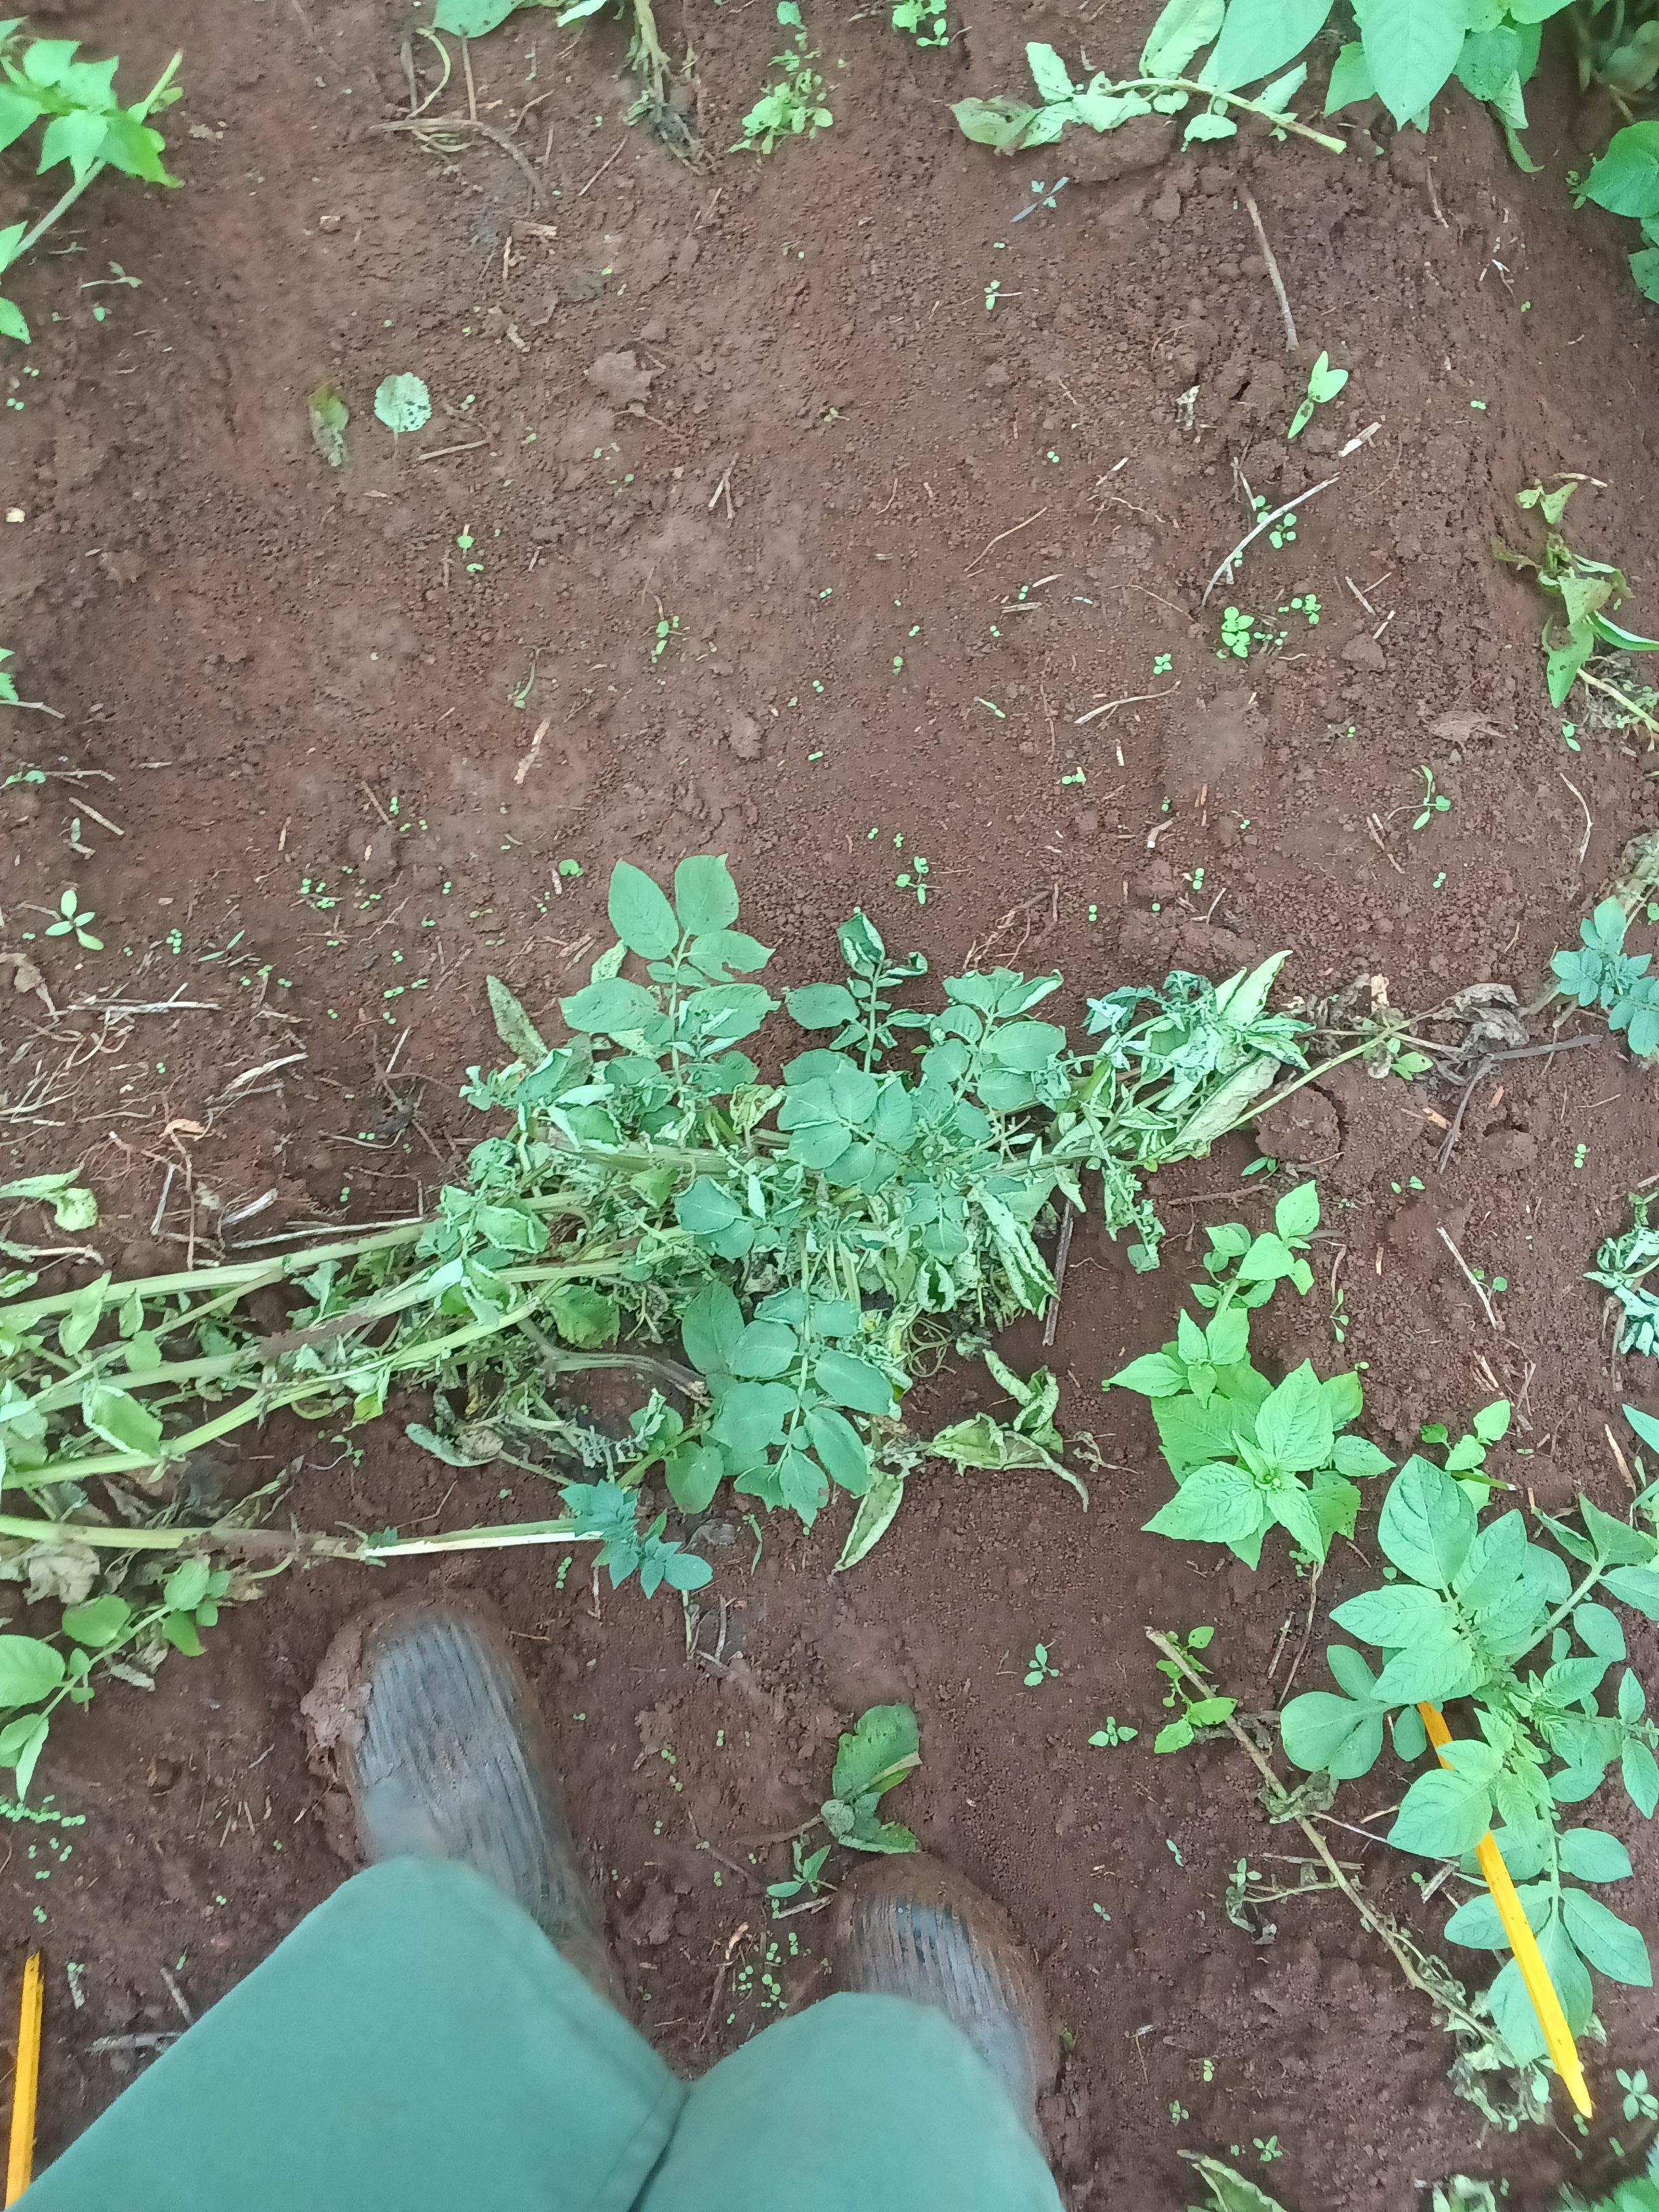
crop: potato
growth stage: flowering
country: Kenya
